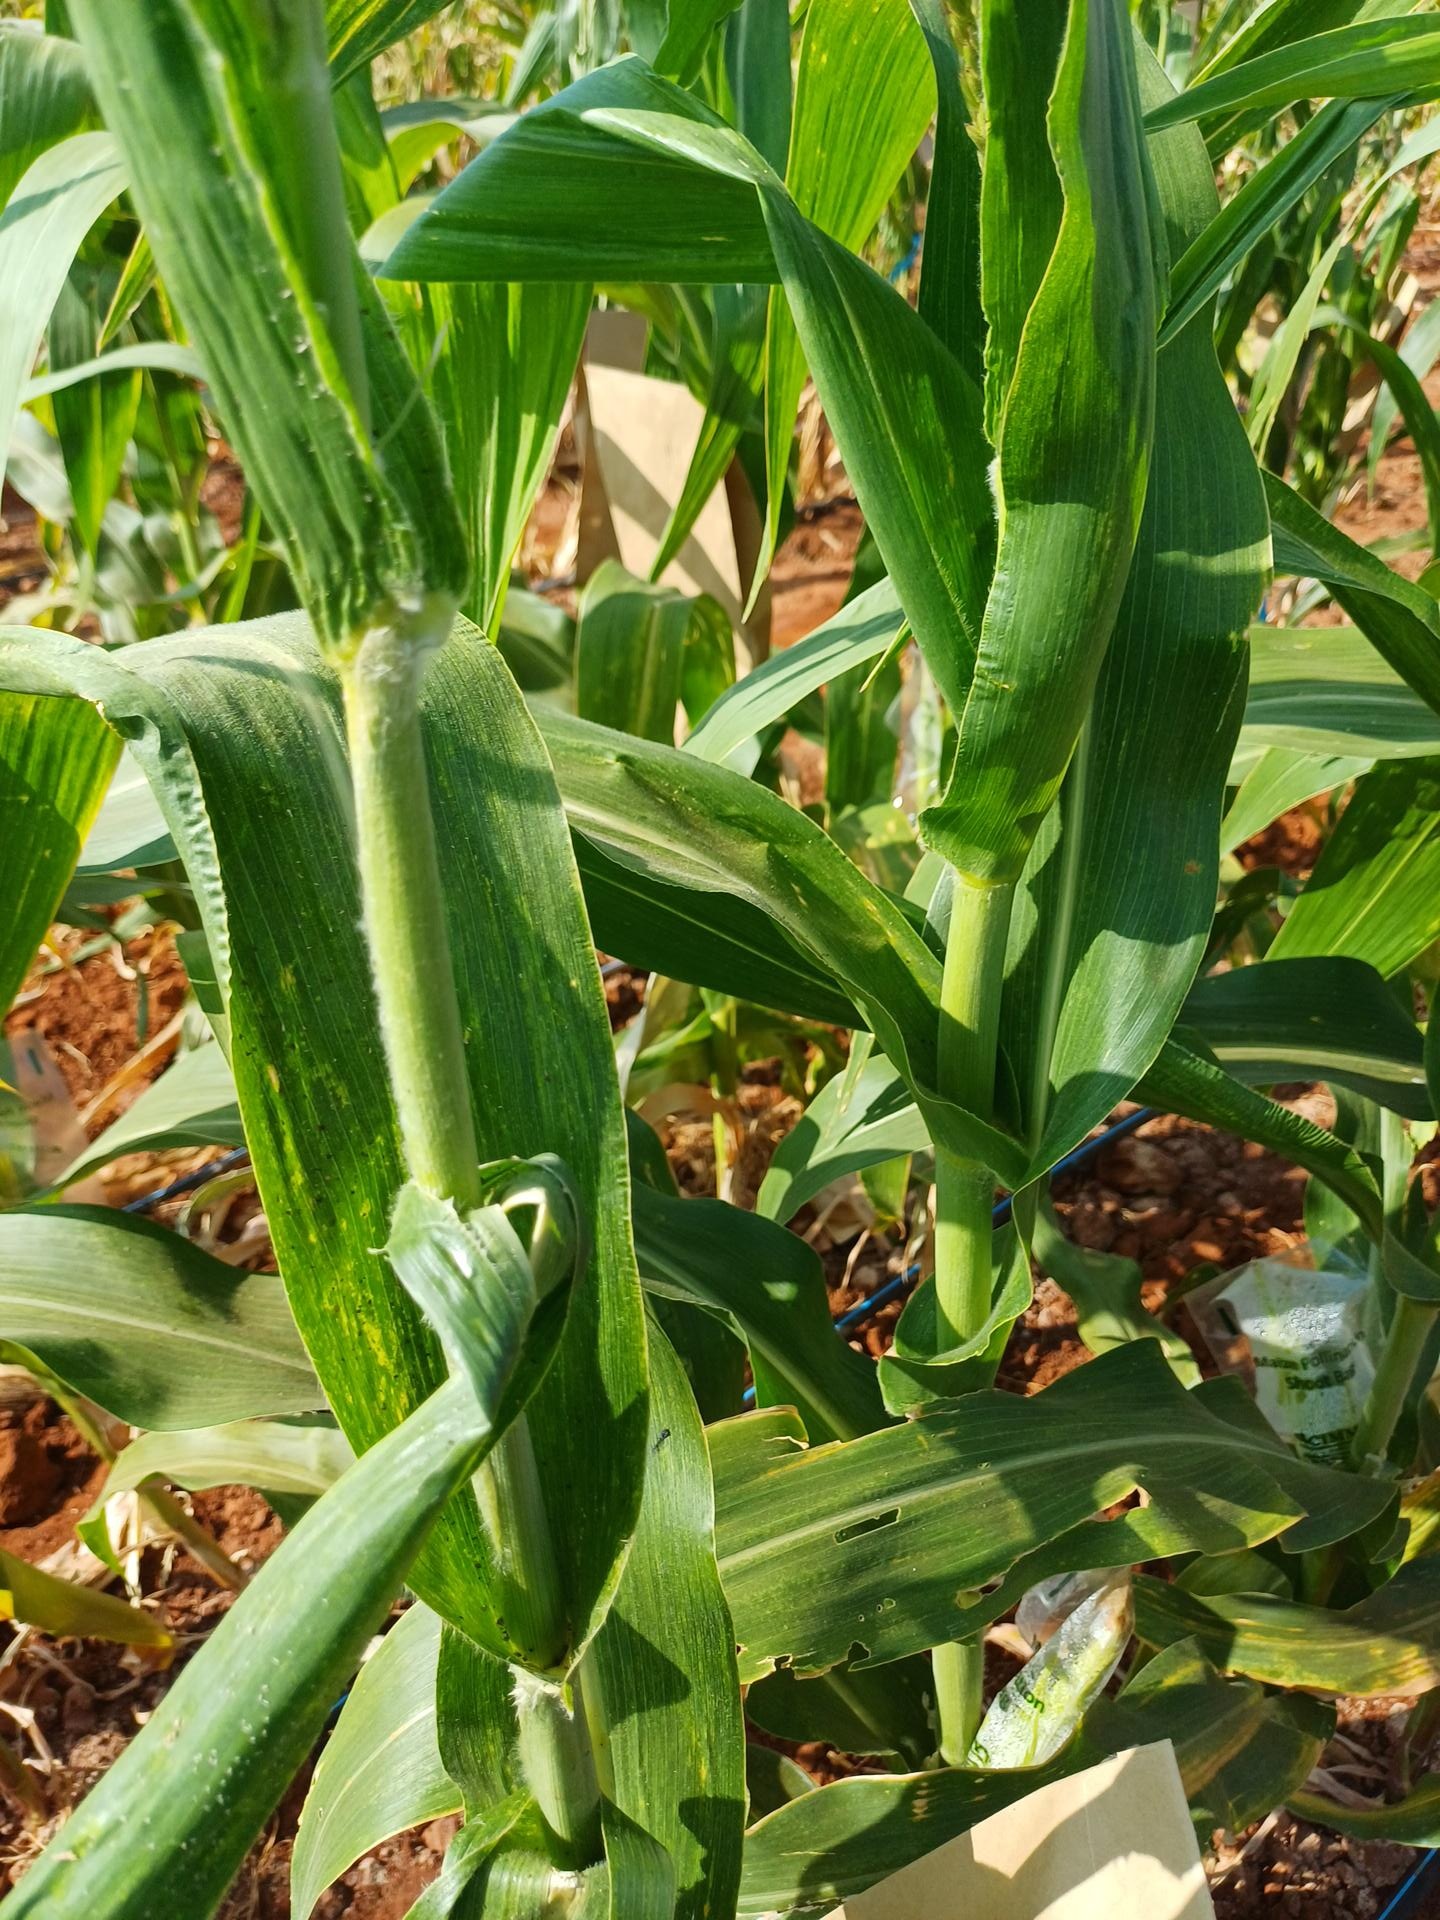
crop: maize
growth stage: flowering
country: Kenya
